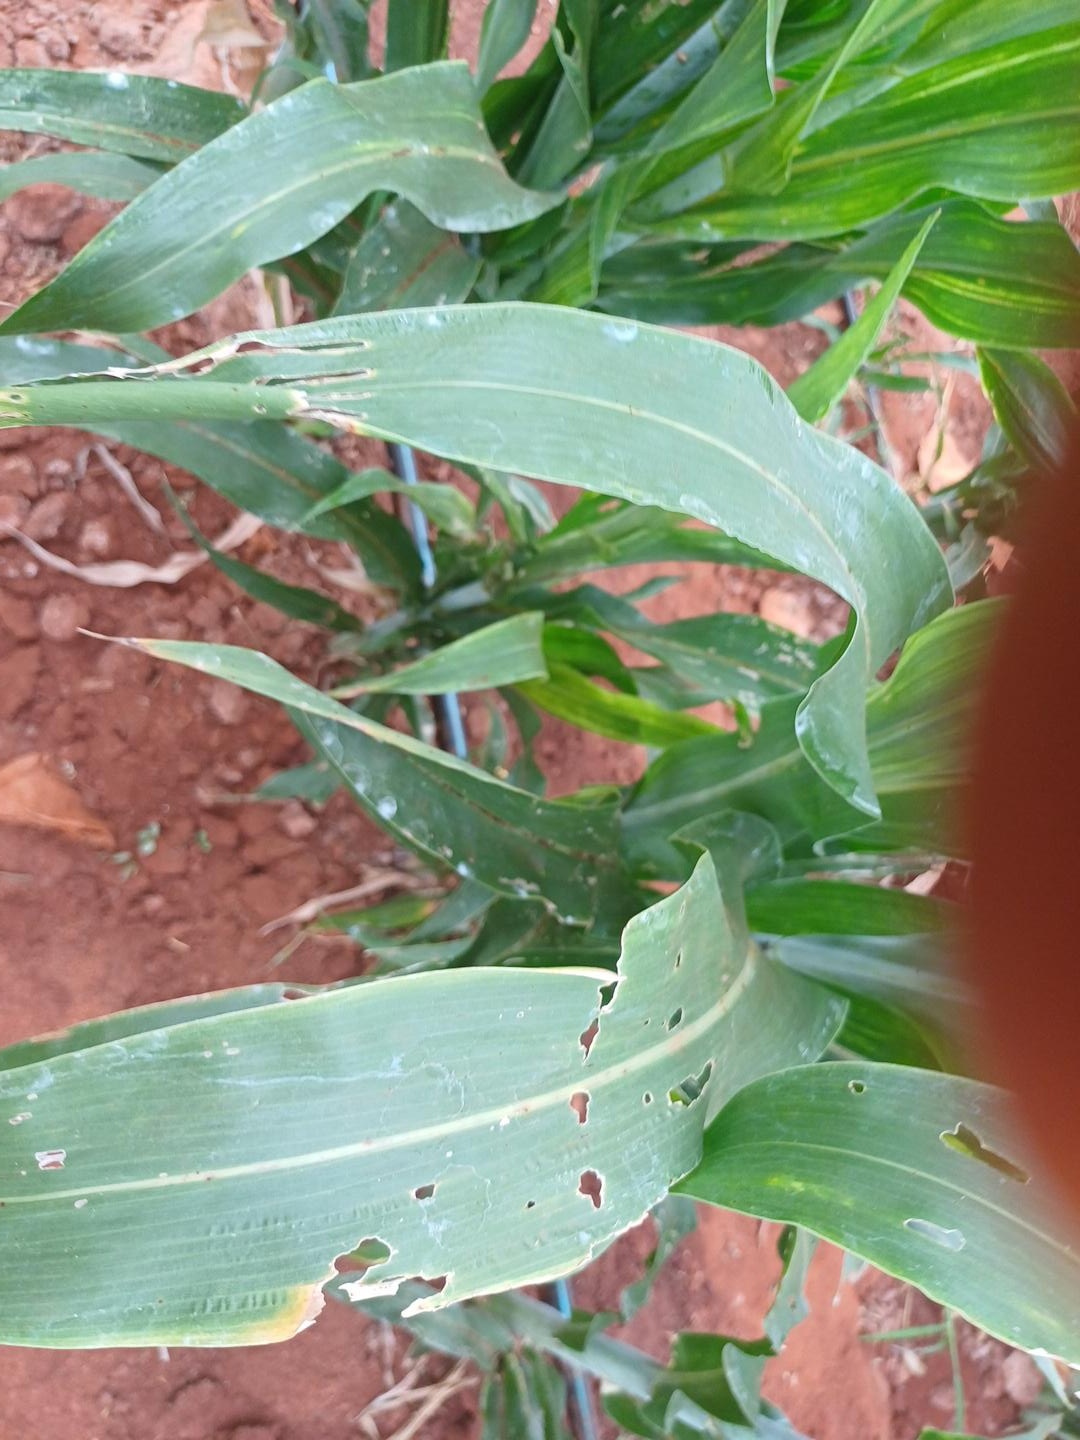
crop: sorghum
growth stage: heading tuber
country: Kenya
